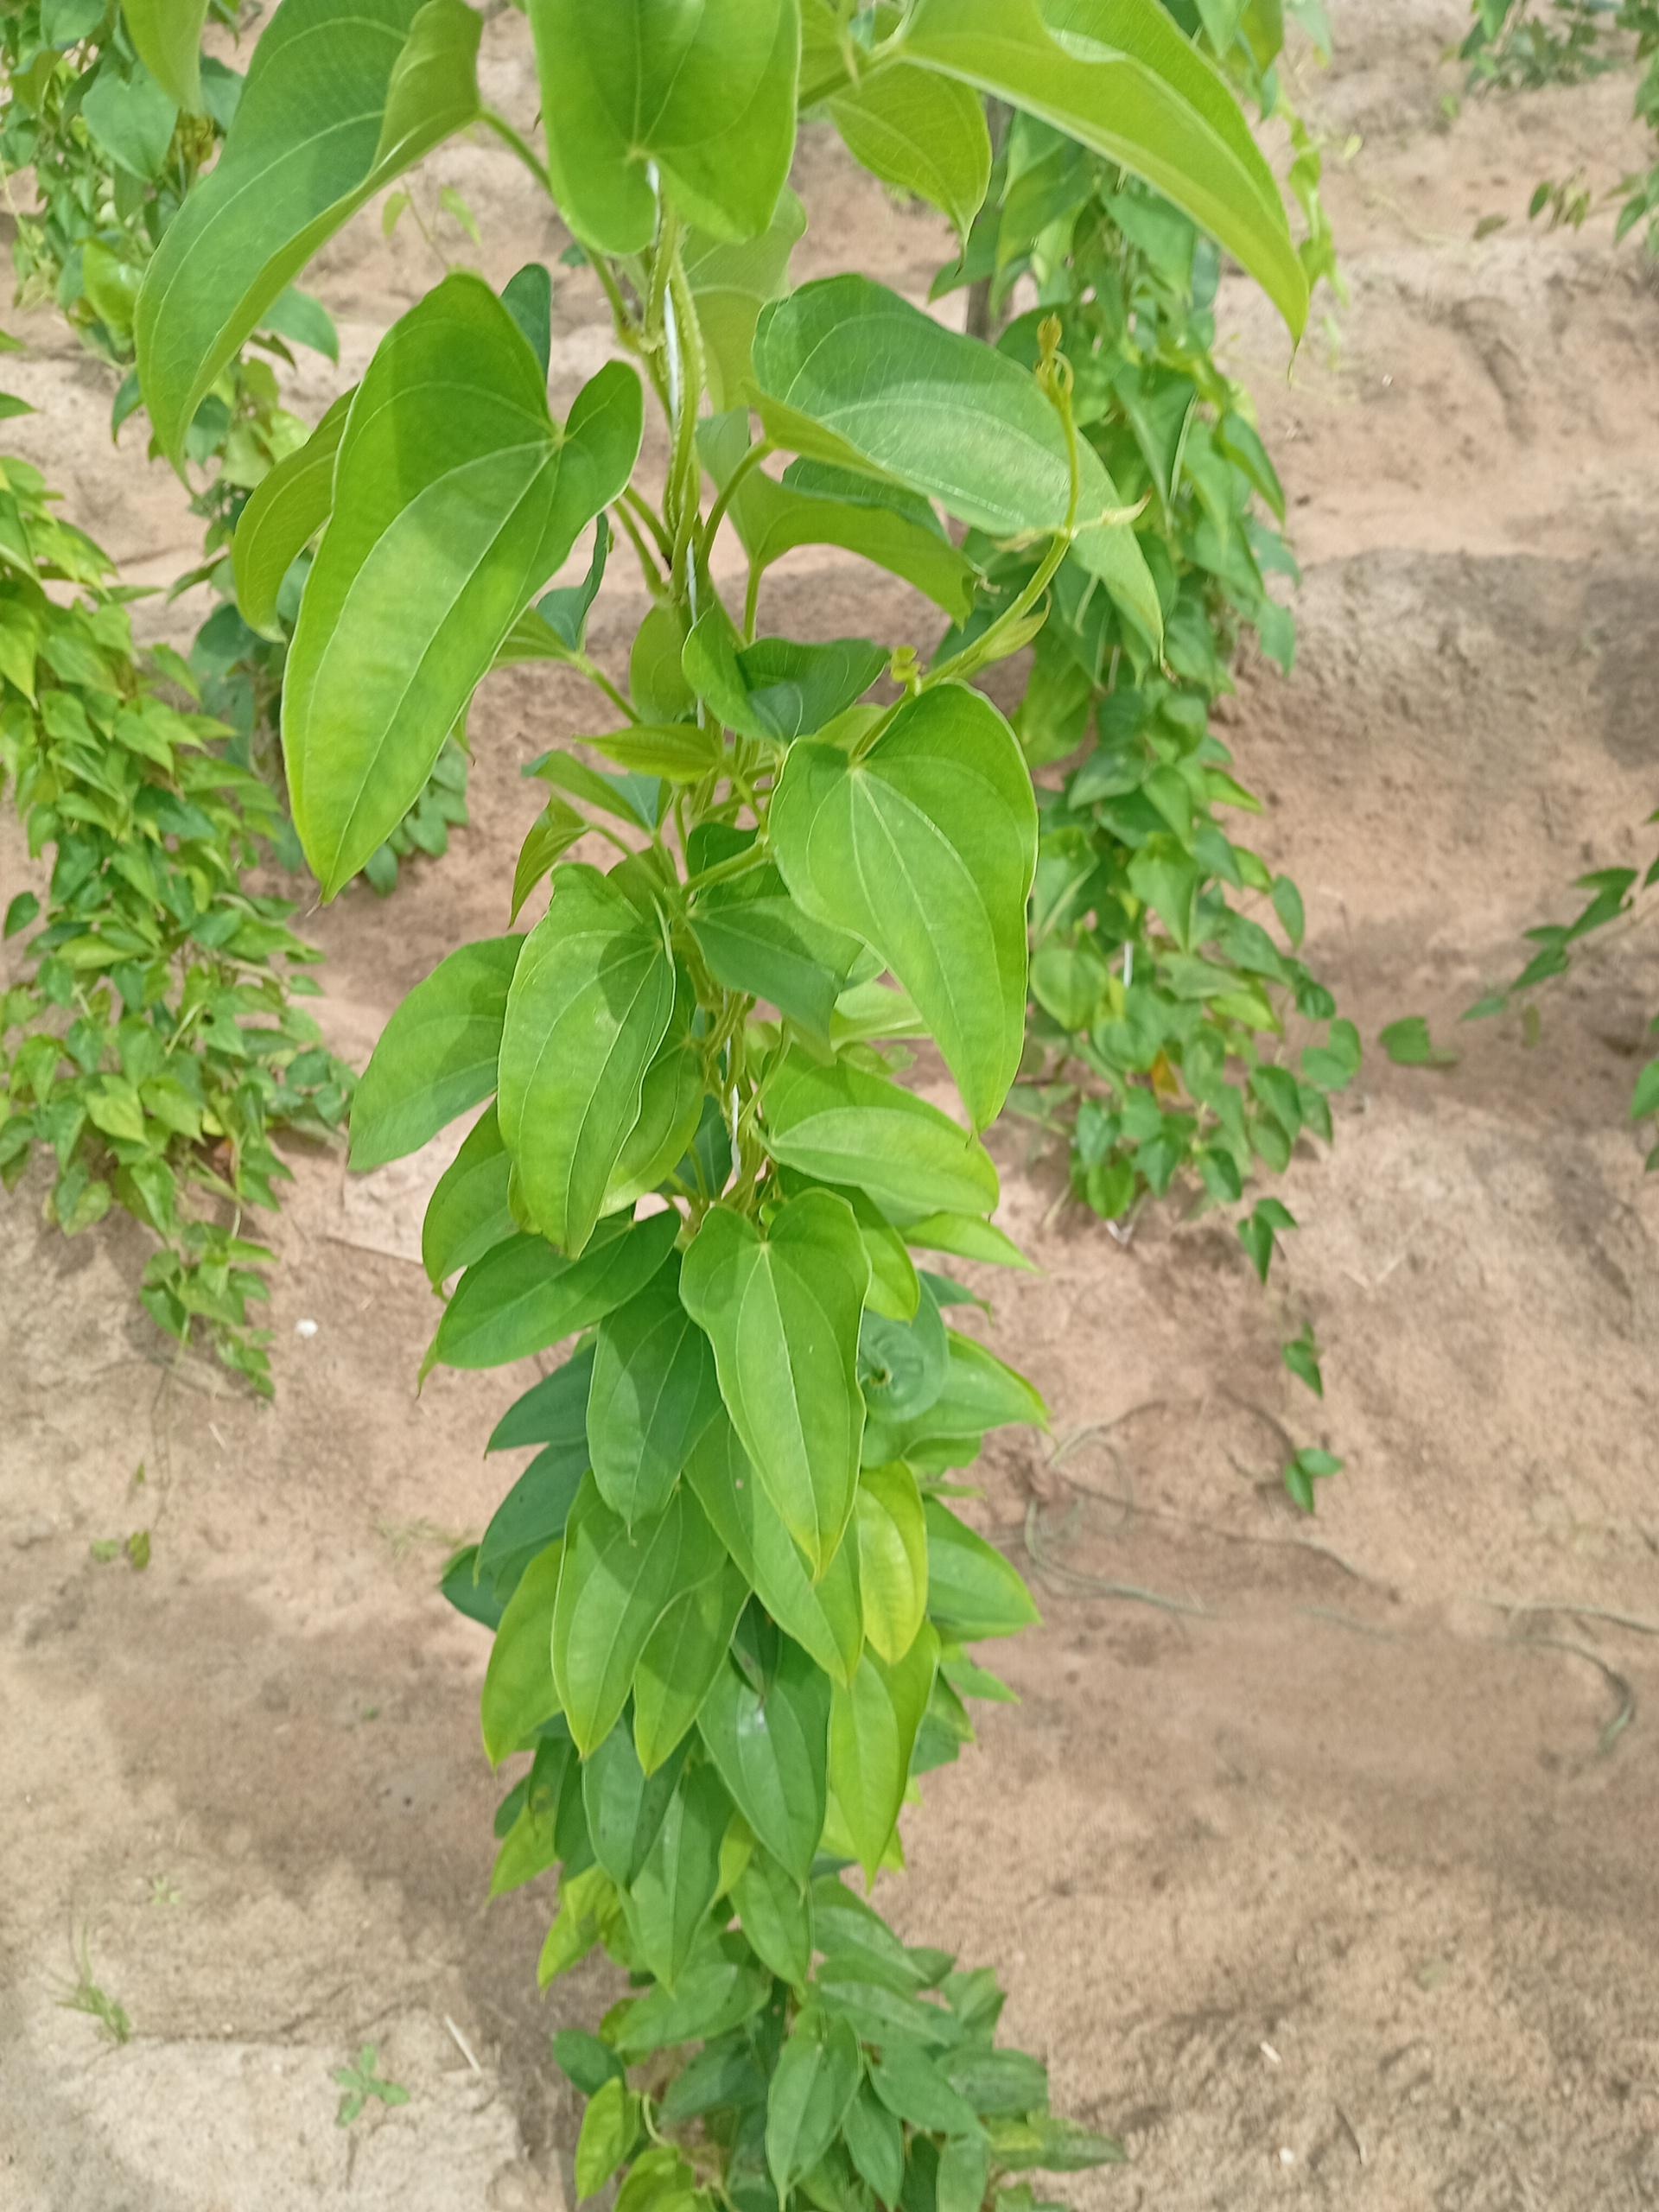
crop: yam
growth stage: vegetative
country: Nigeria
